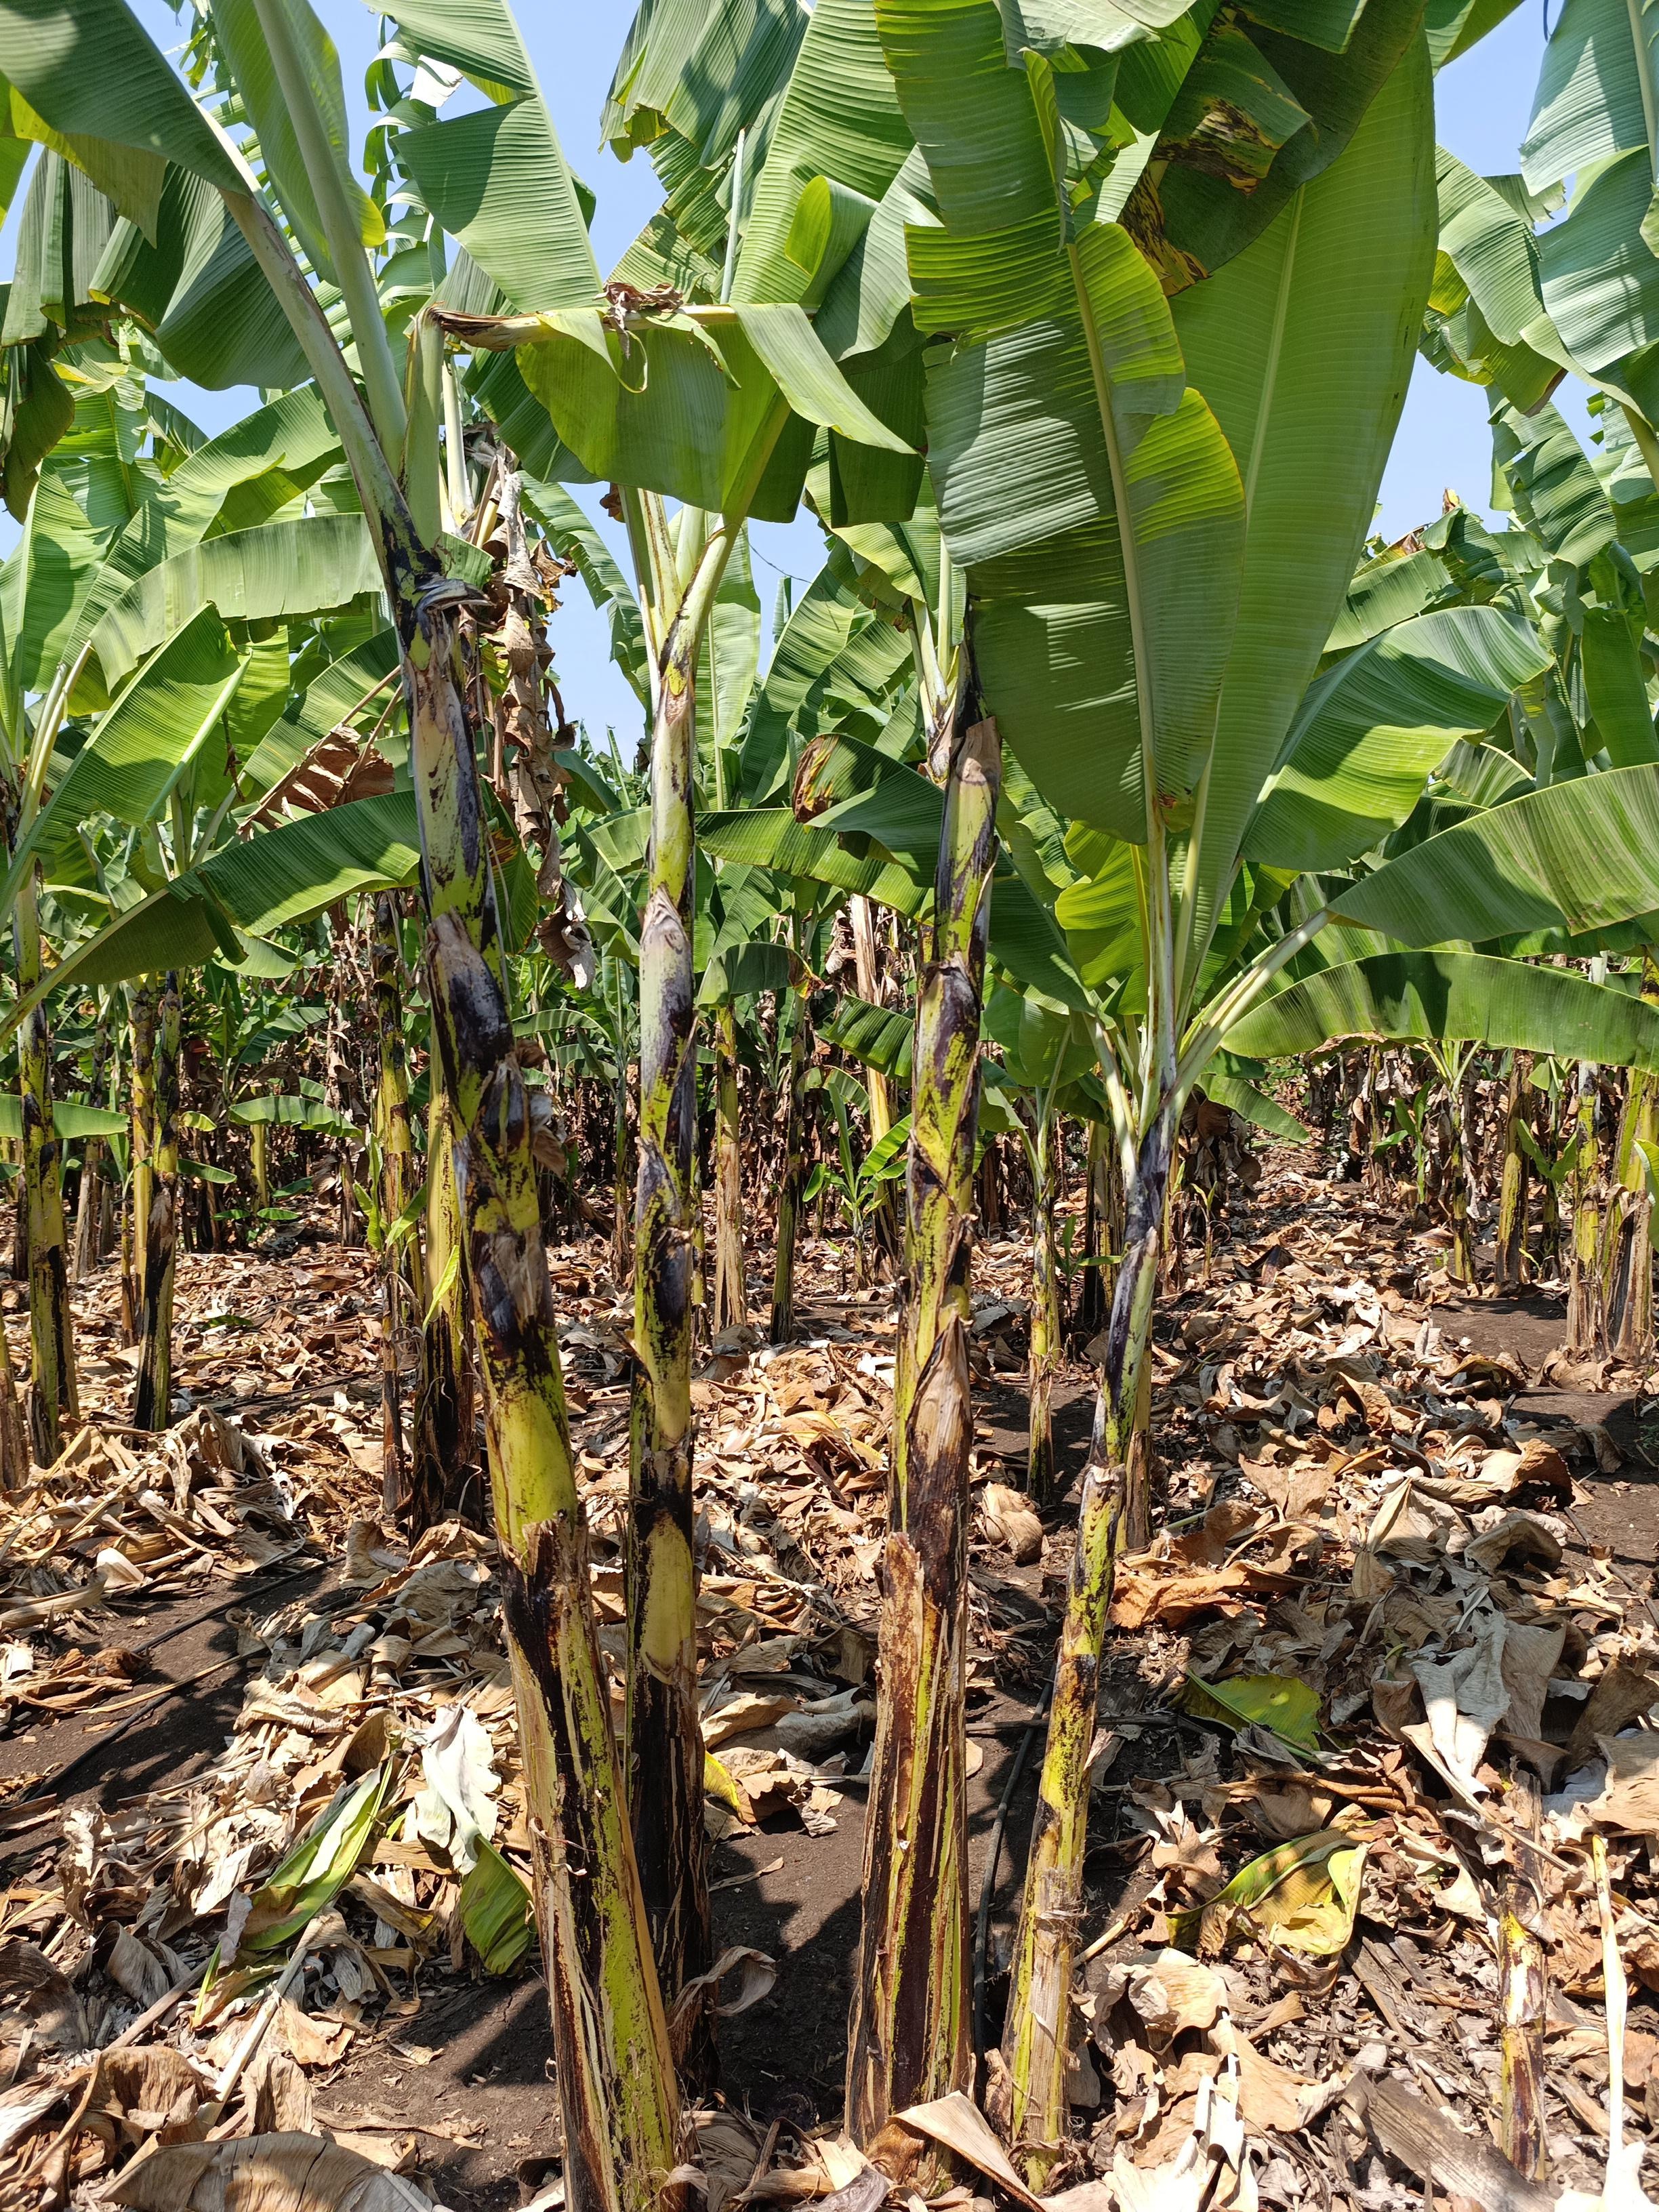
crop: banana
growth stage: vegetative
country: Tanzania
